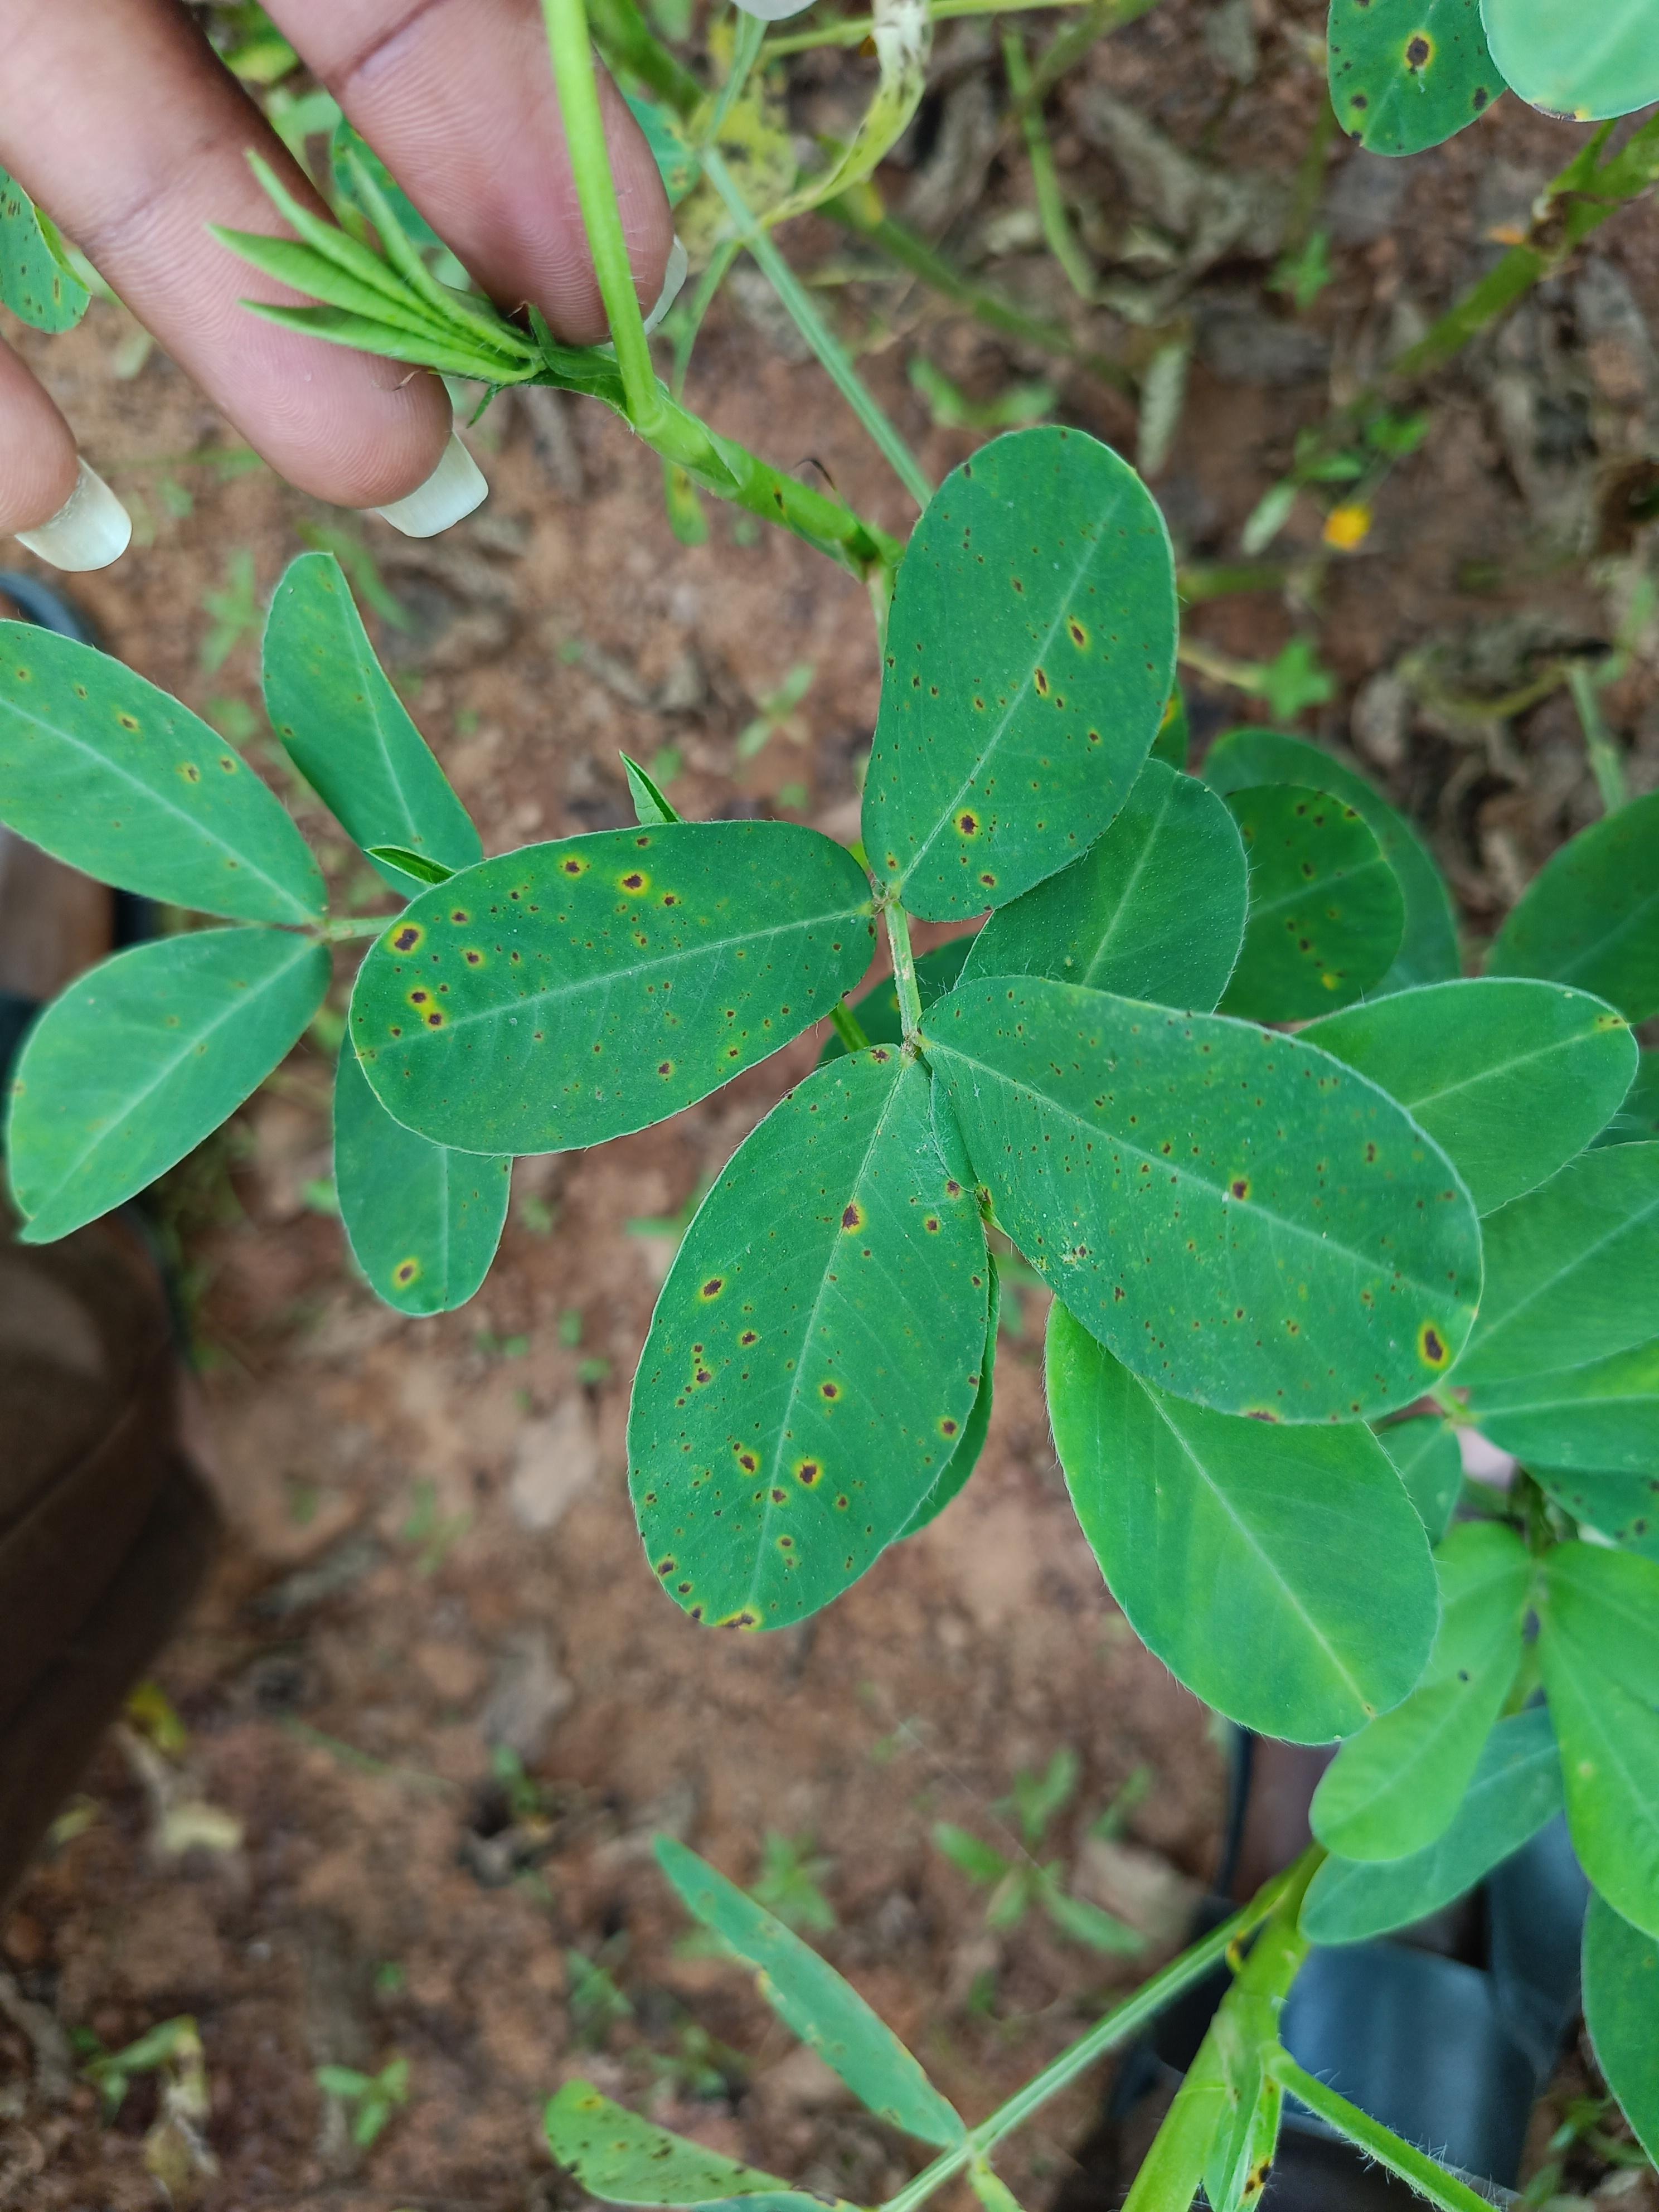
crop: groundnut
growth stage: development pod
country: Ghana
